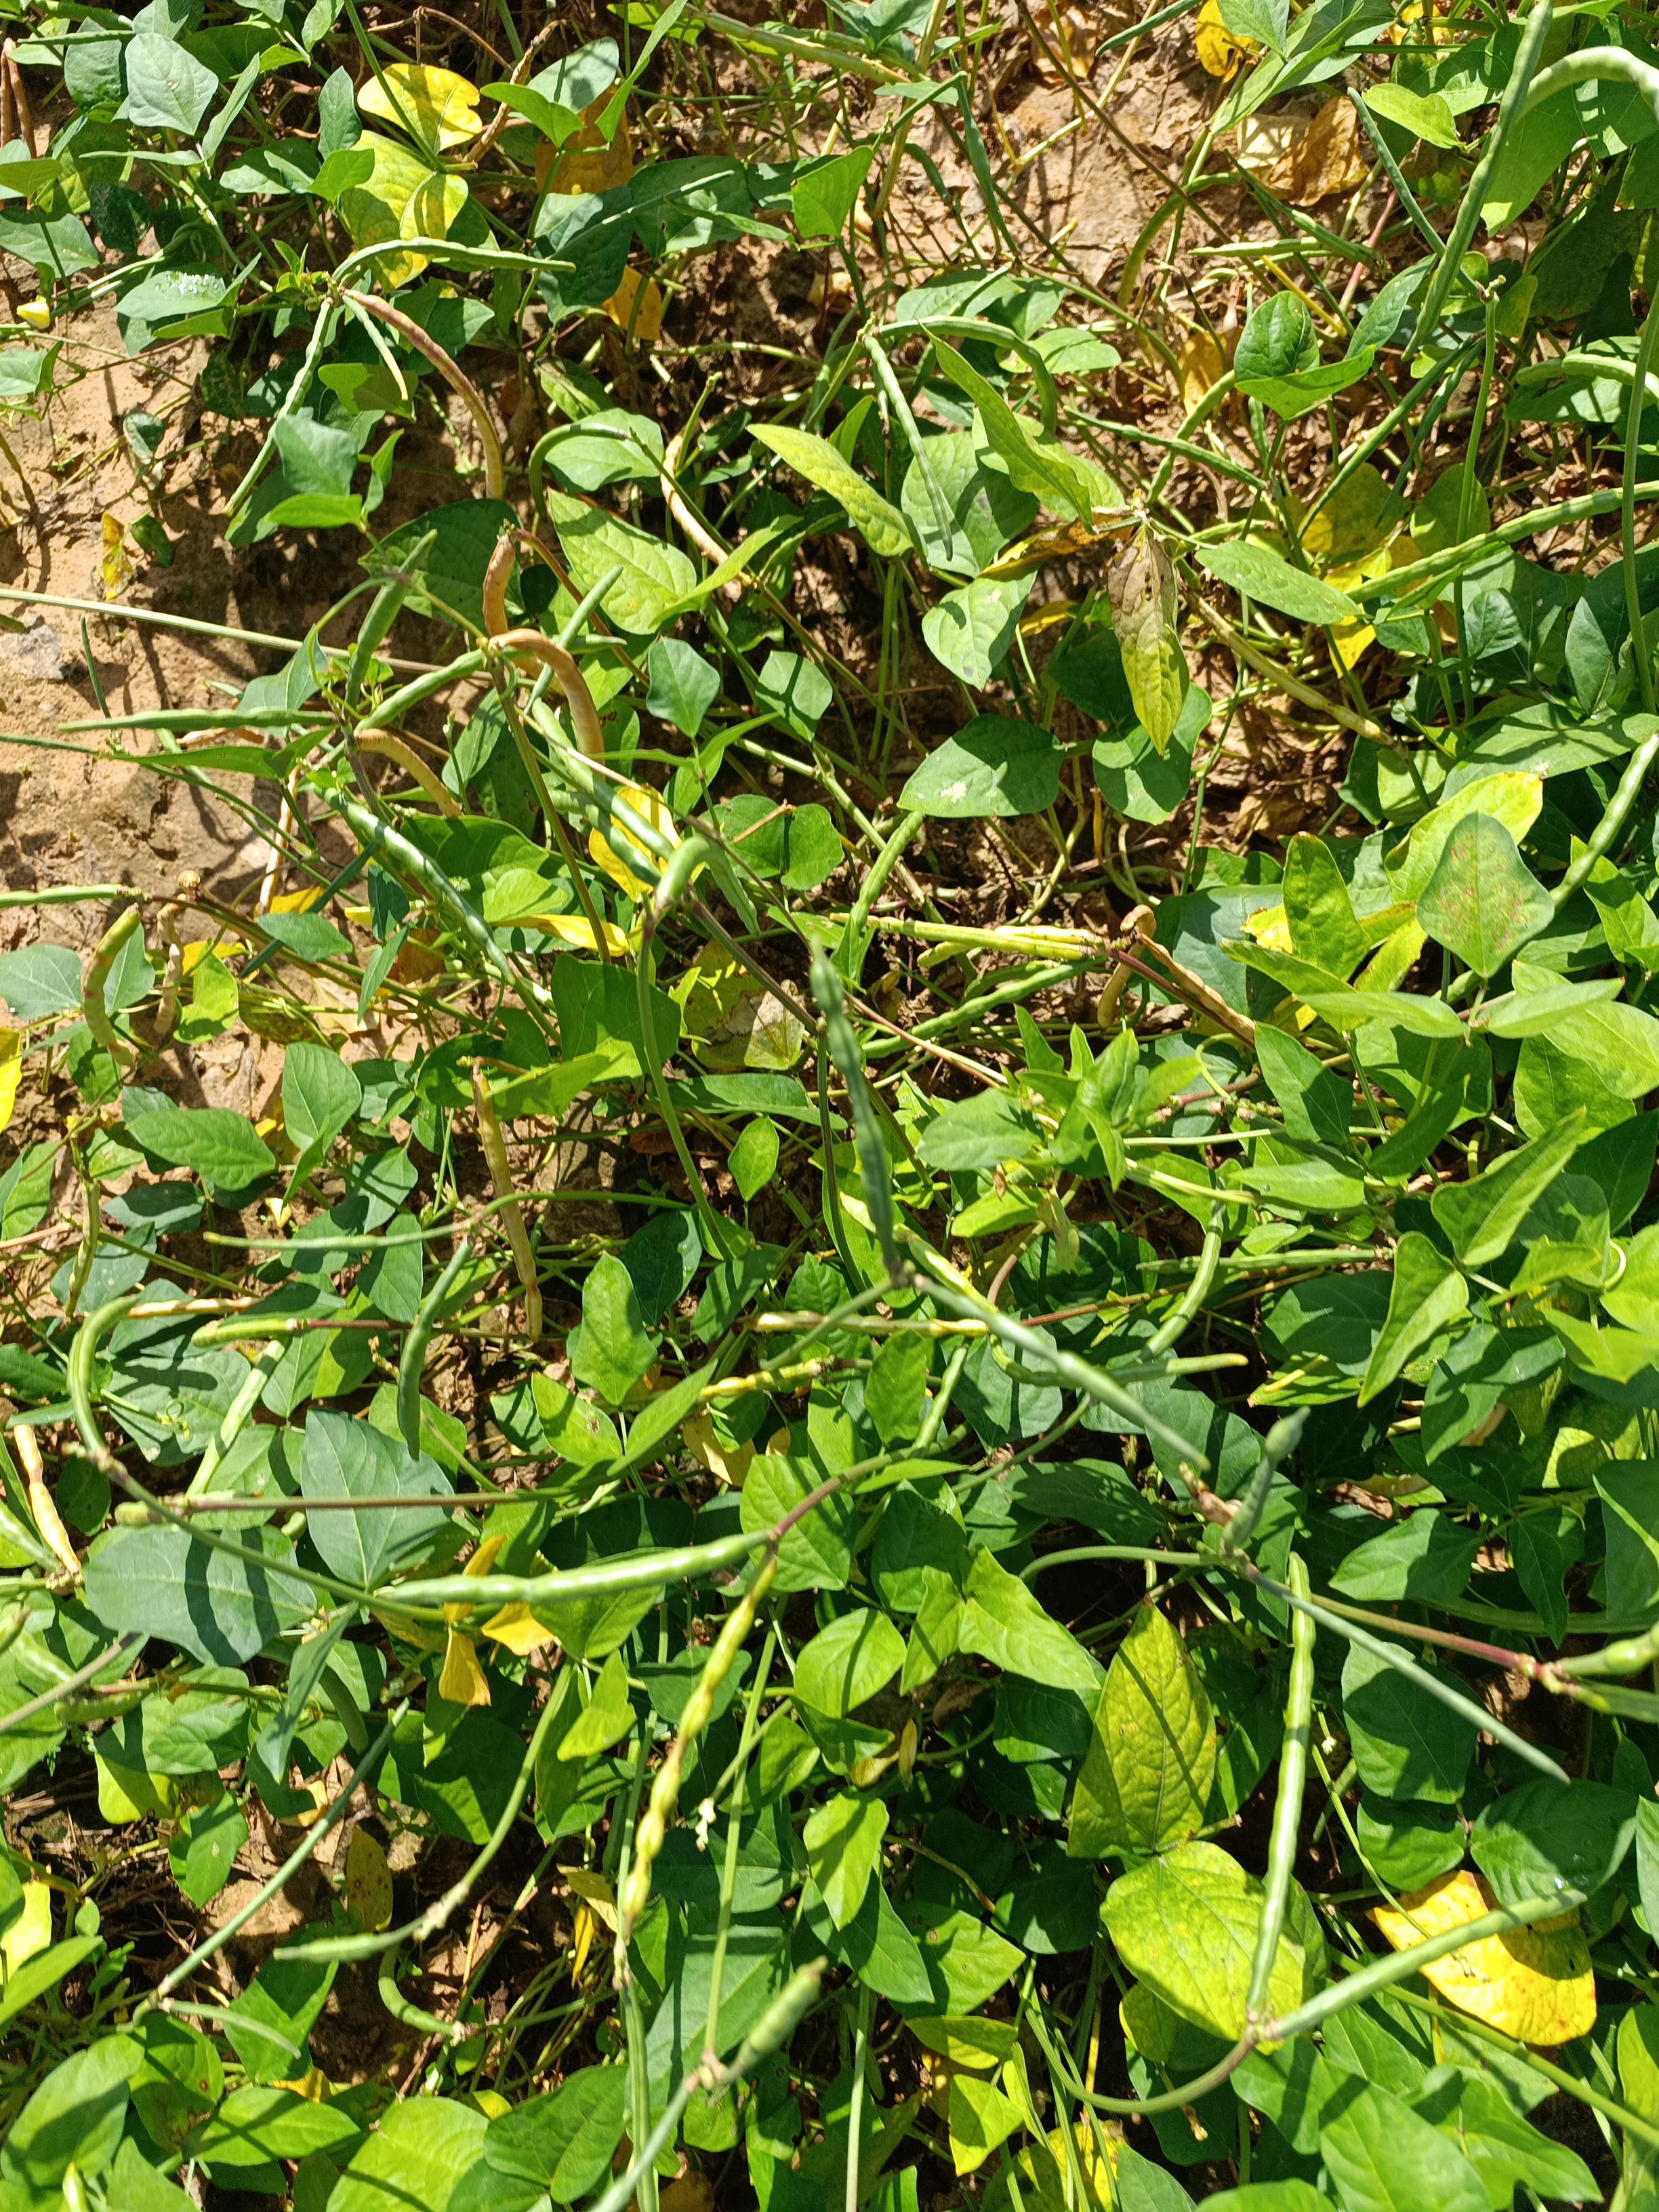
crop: cowpea
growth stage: maturity
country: Nigeria
